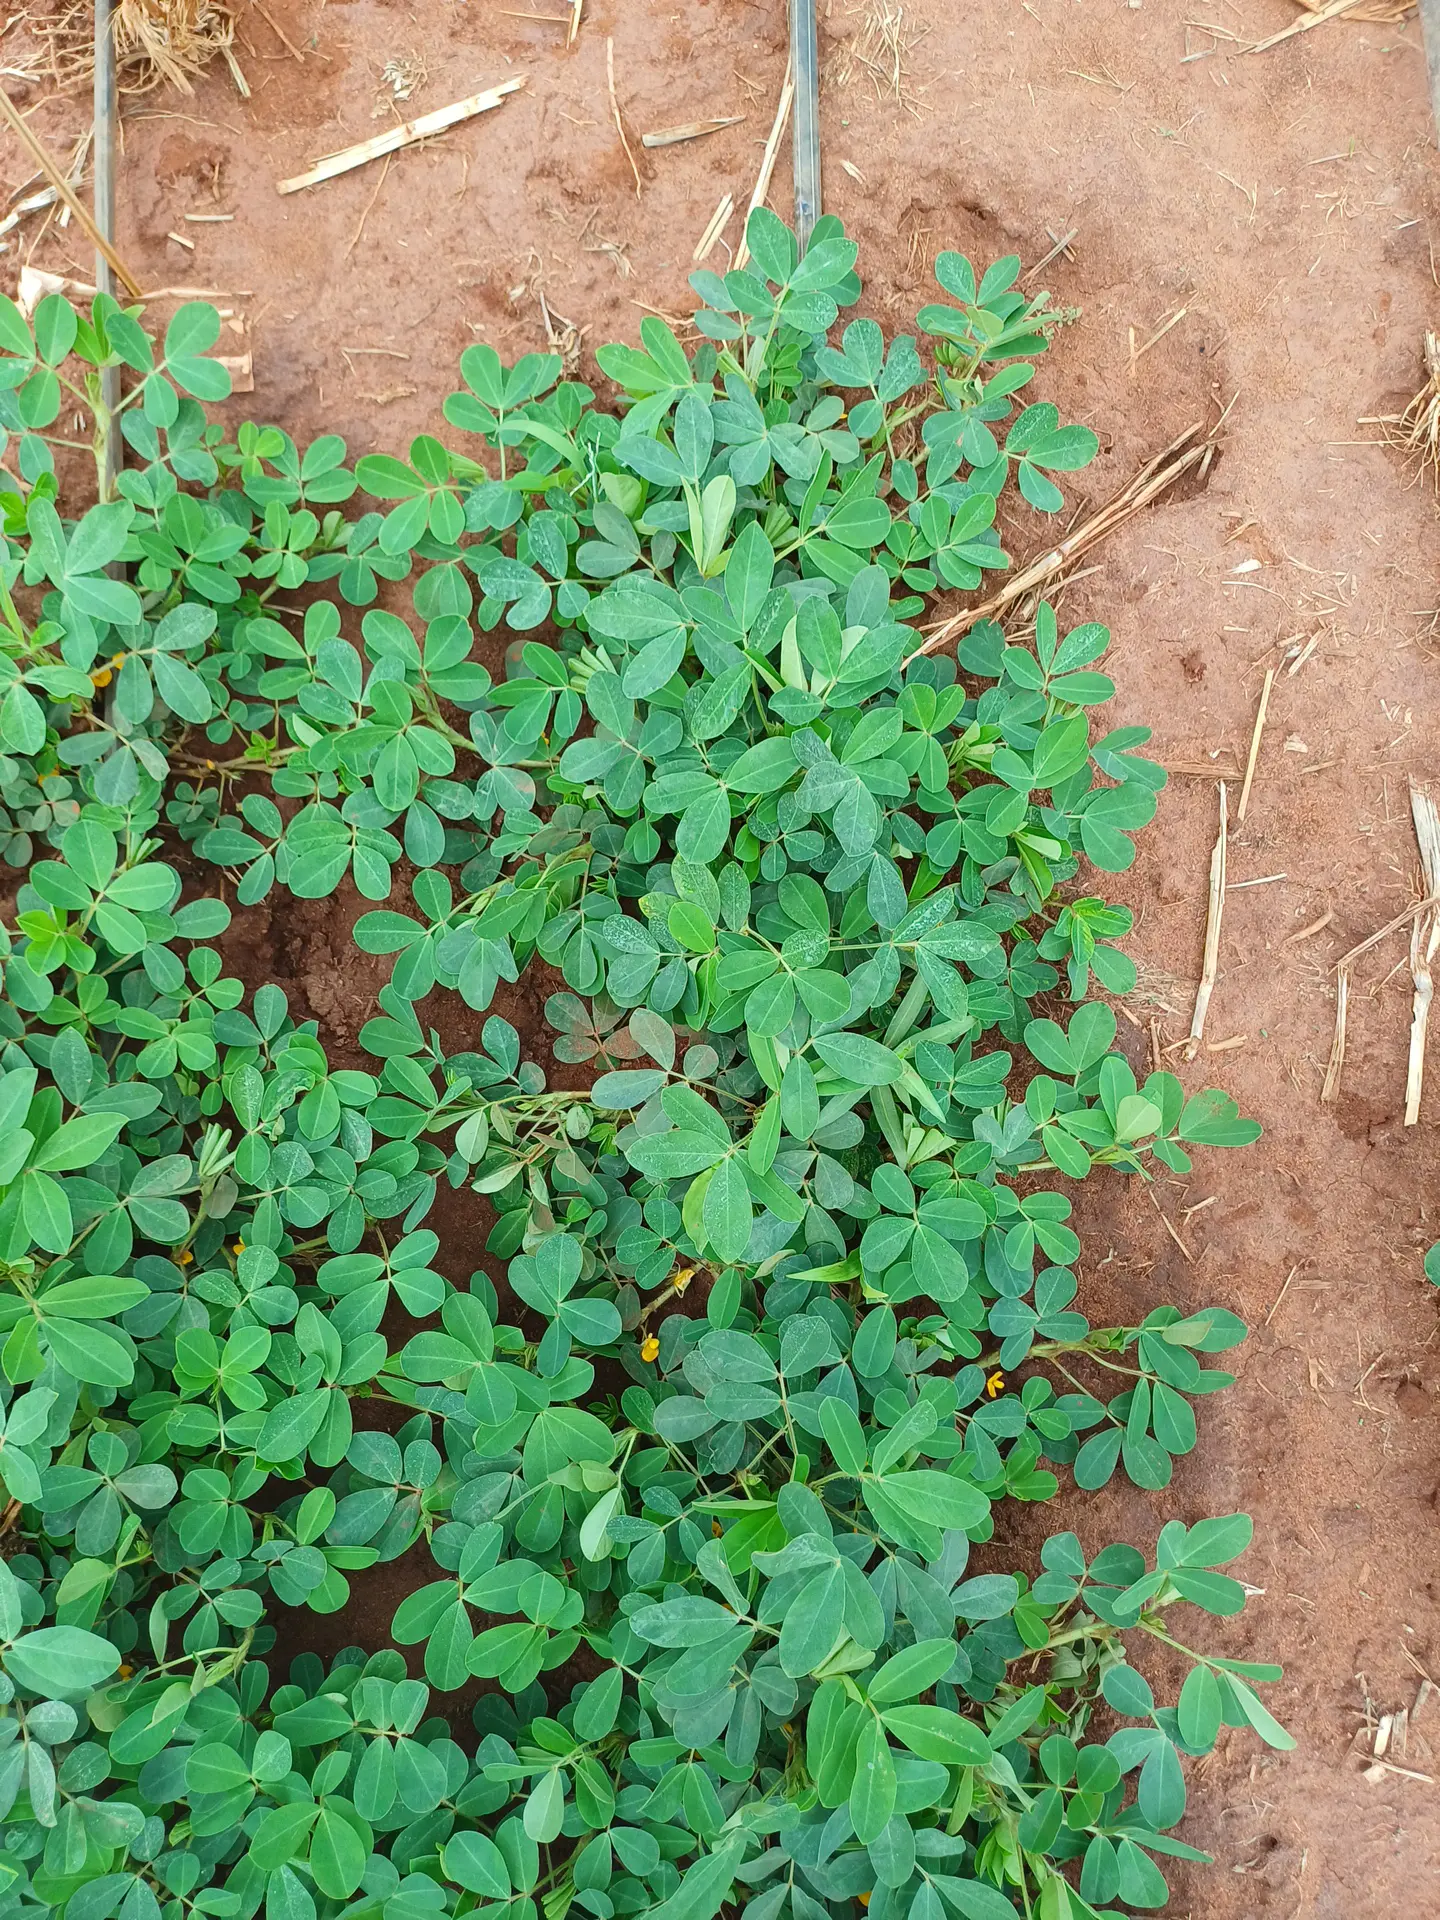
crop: groundnut
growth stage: flowering
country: Kenya
